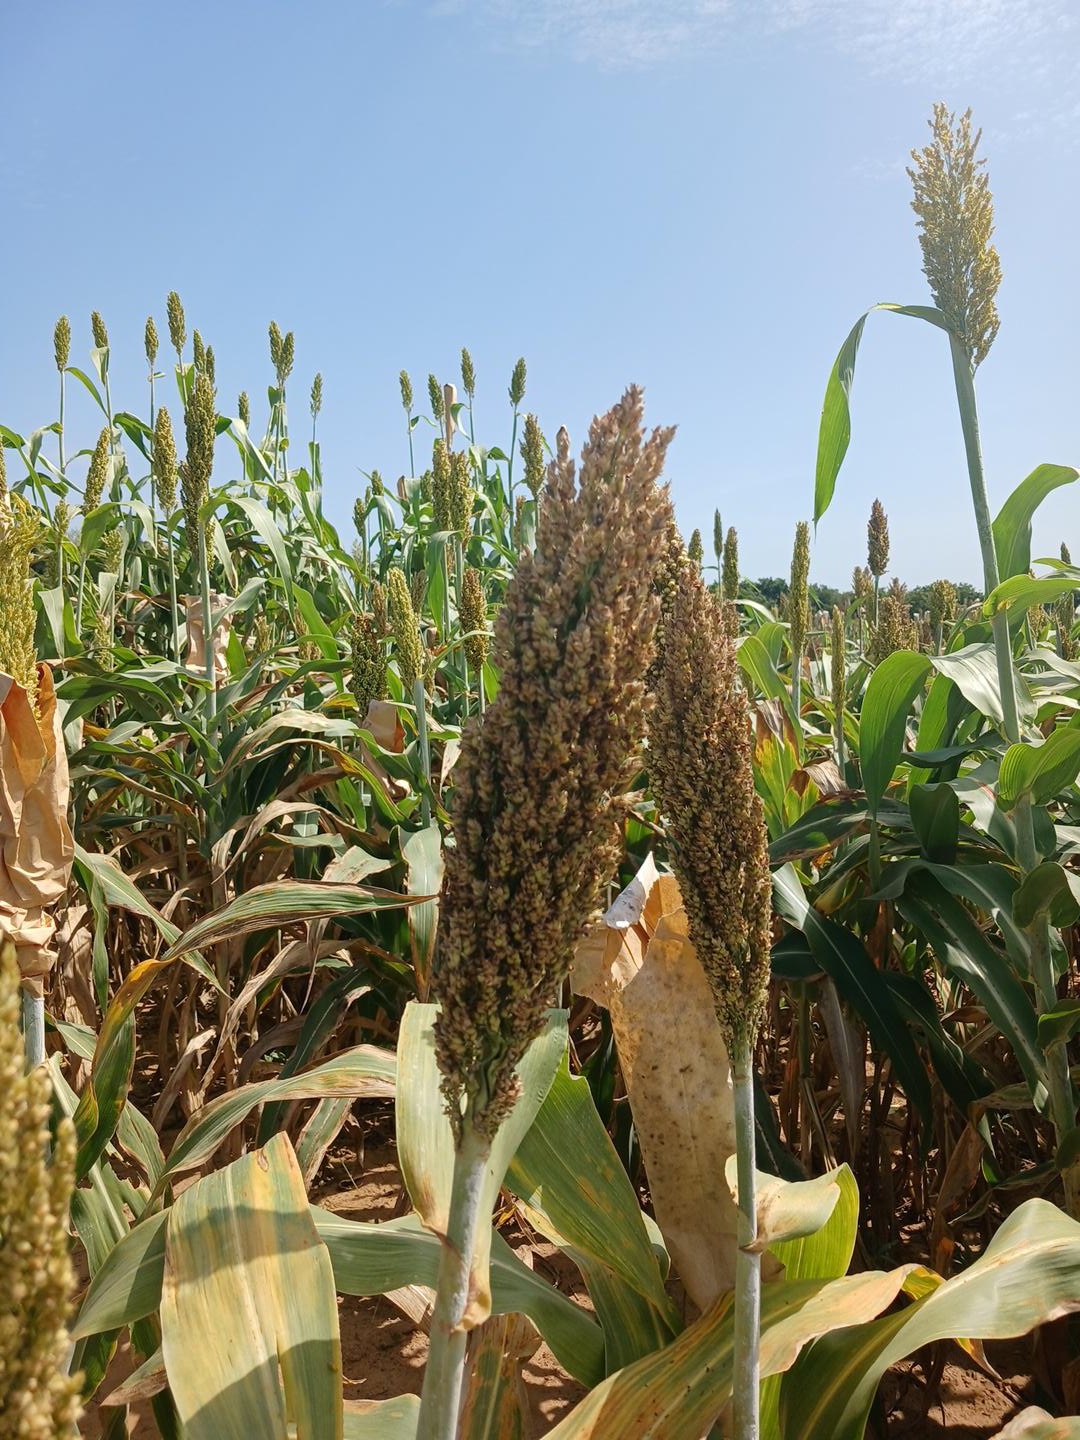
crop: sorghum
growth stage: filling grain
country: Senegal
